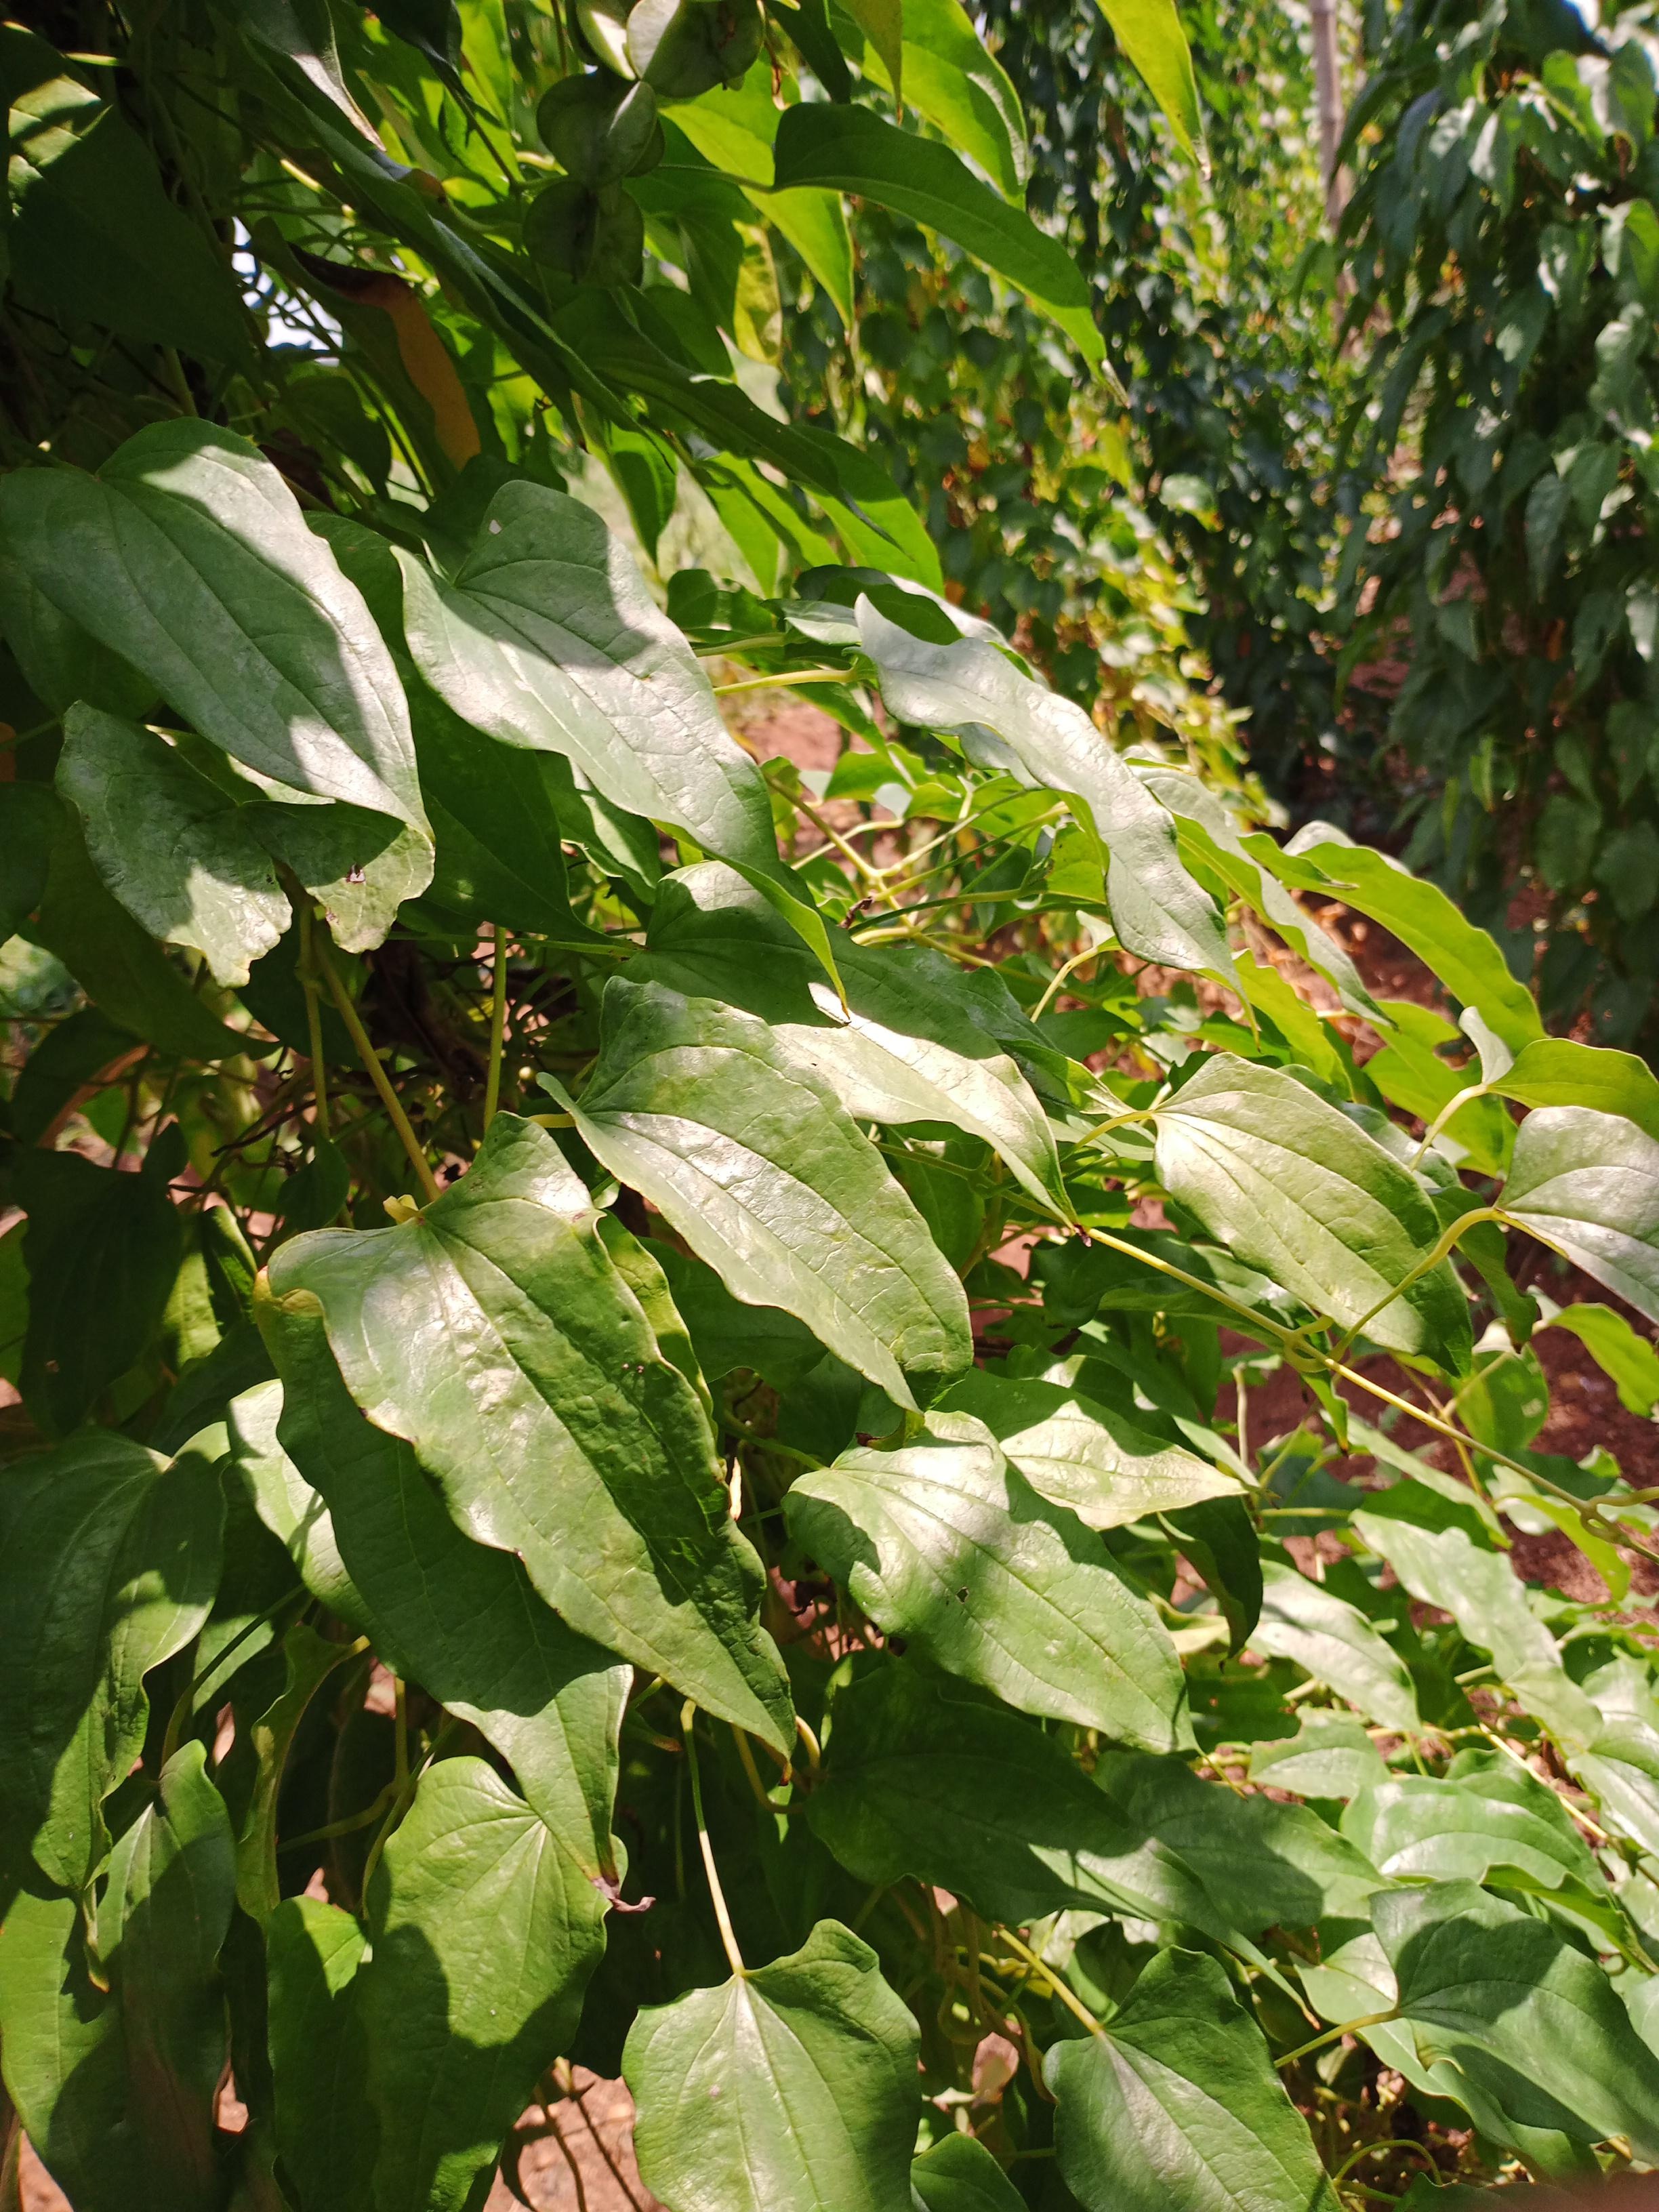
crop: yam
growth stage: maturity
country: Nigeria
